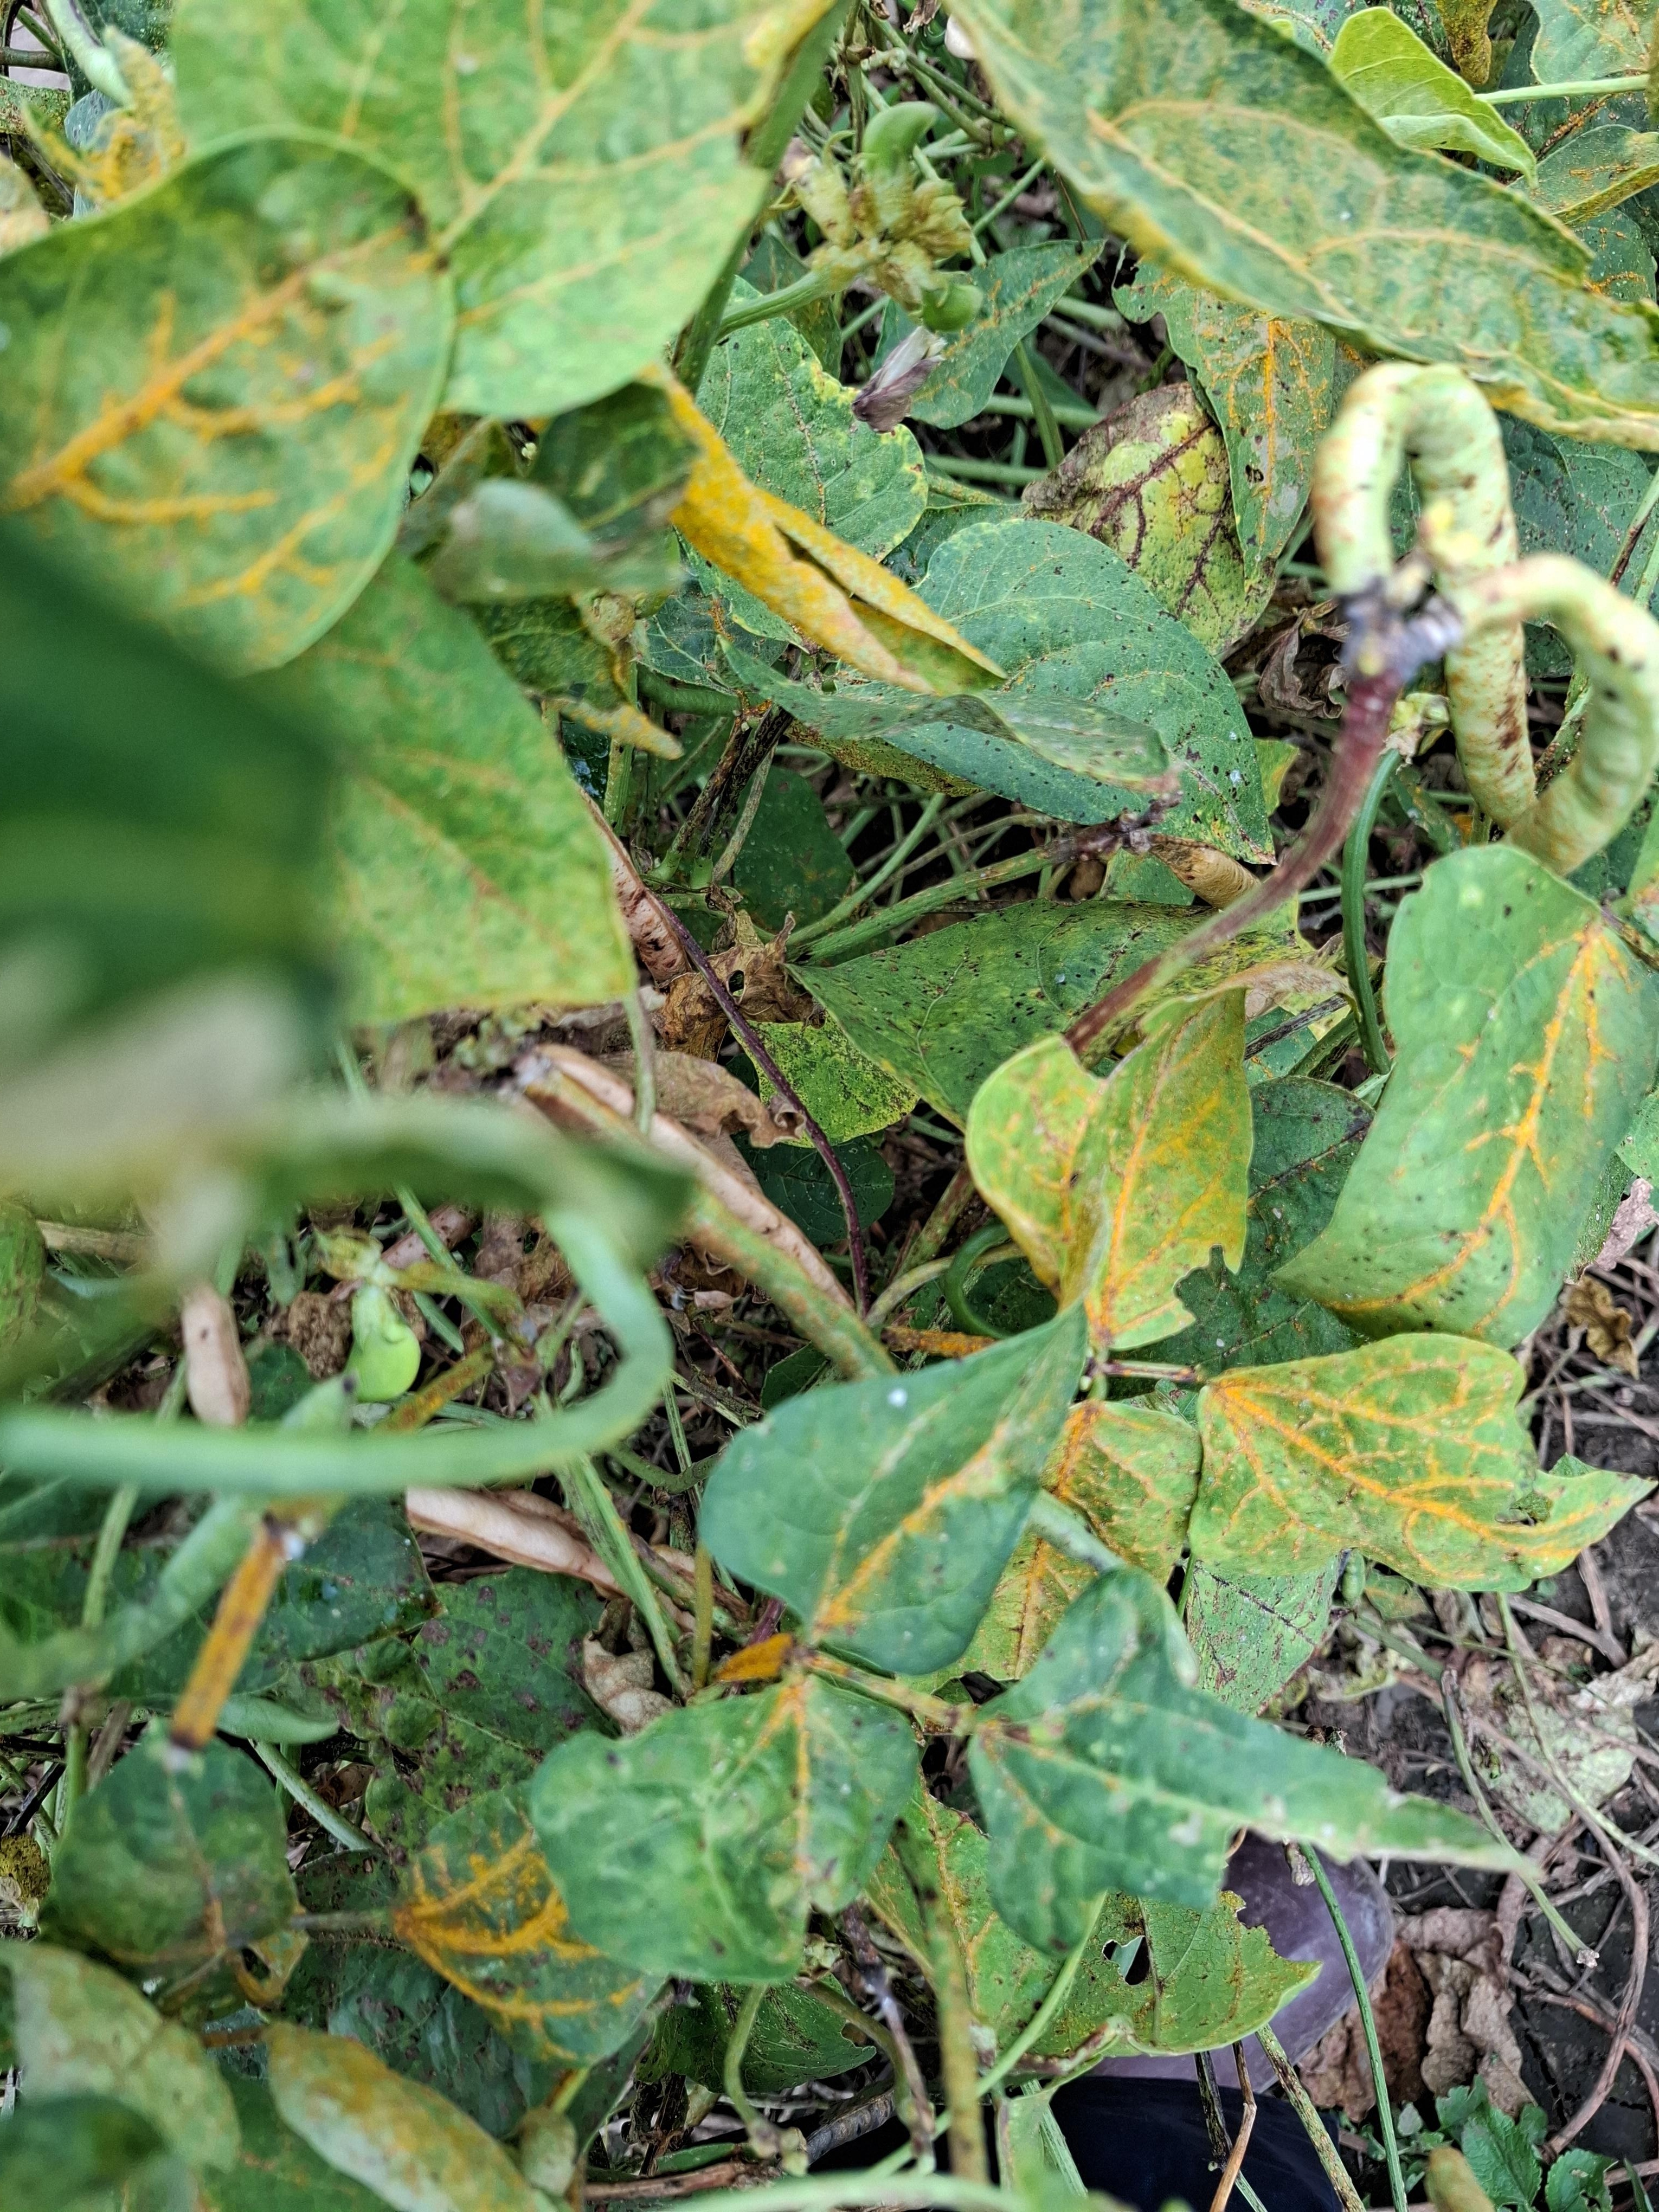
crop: cowpea
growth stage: development pod
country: Tanzania
